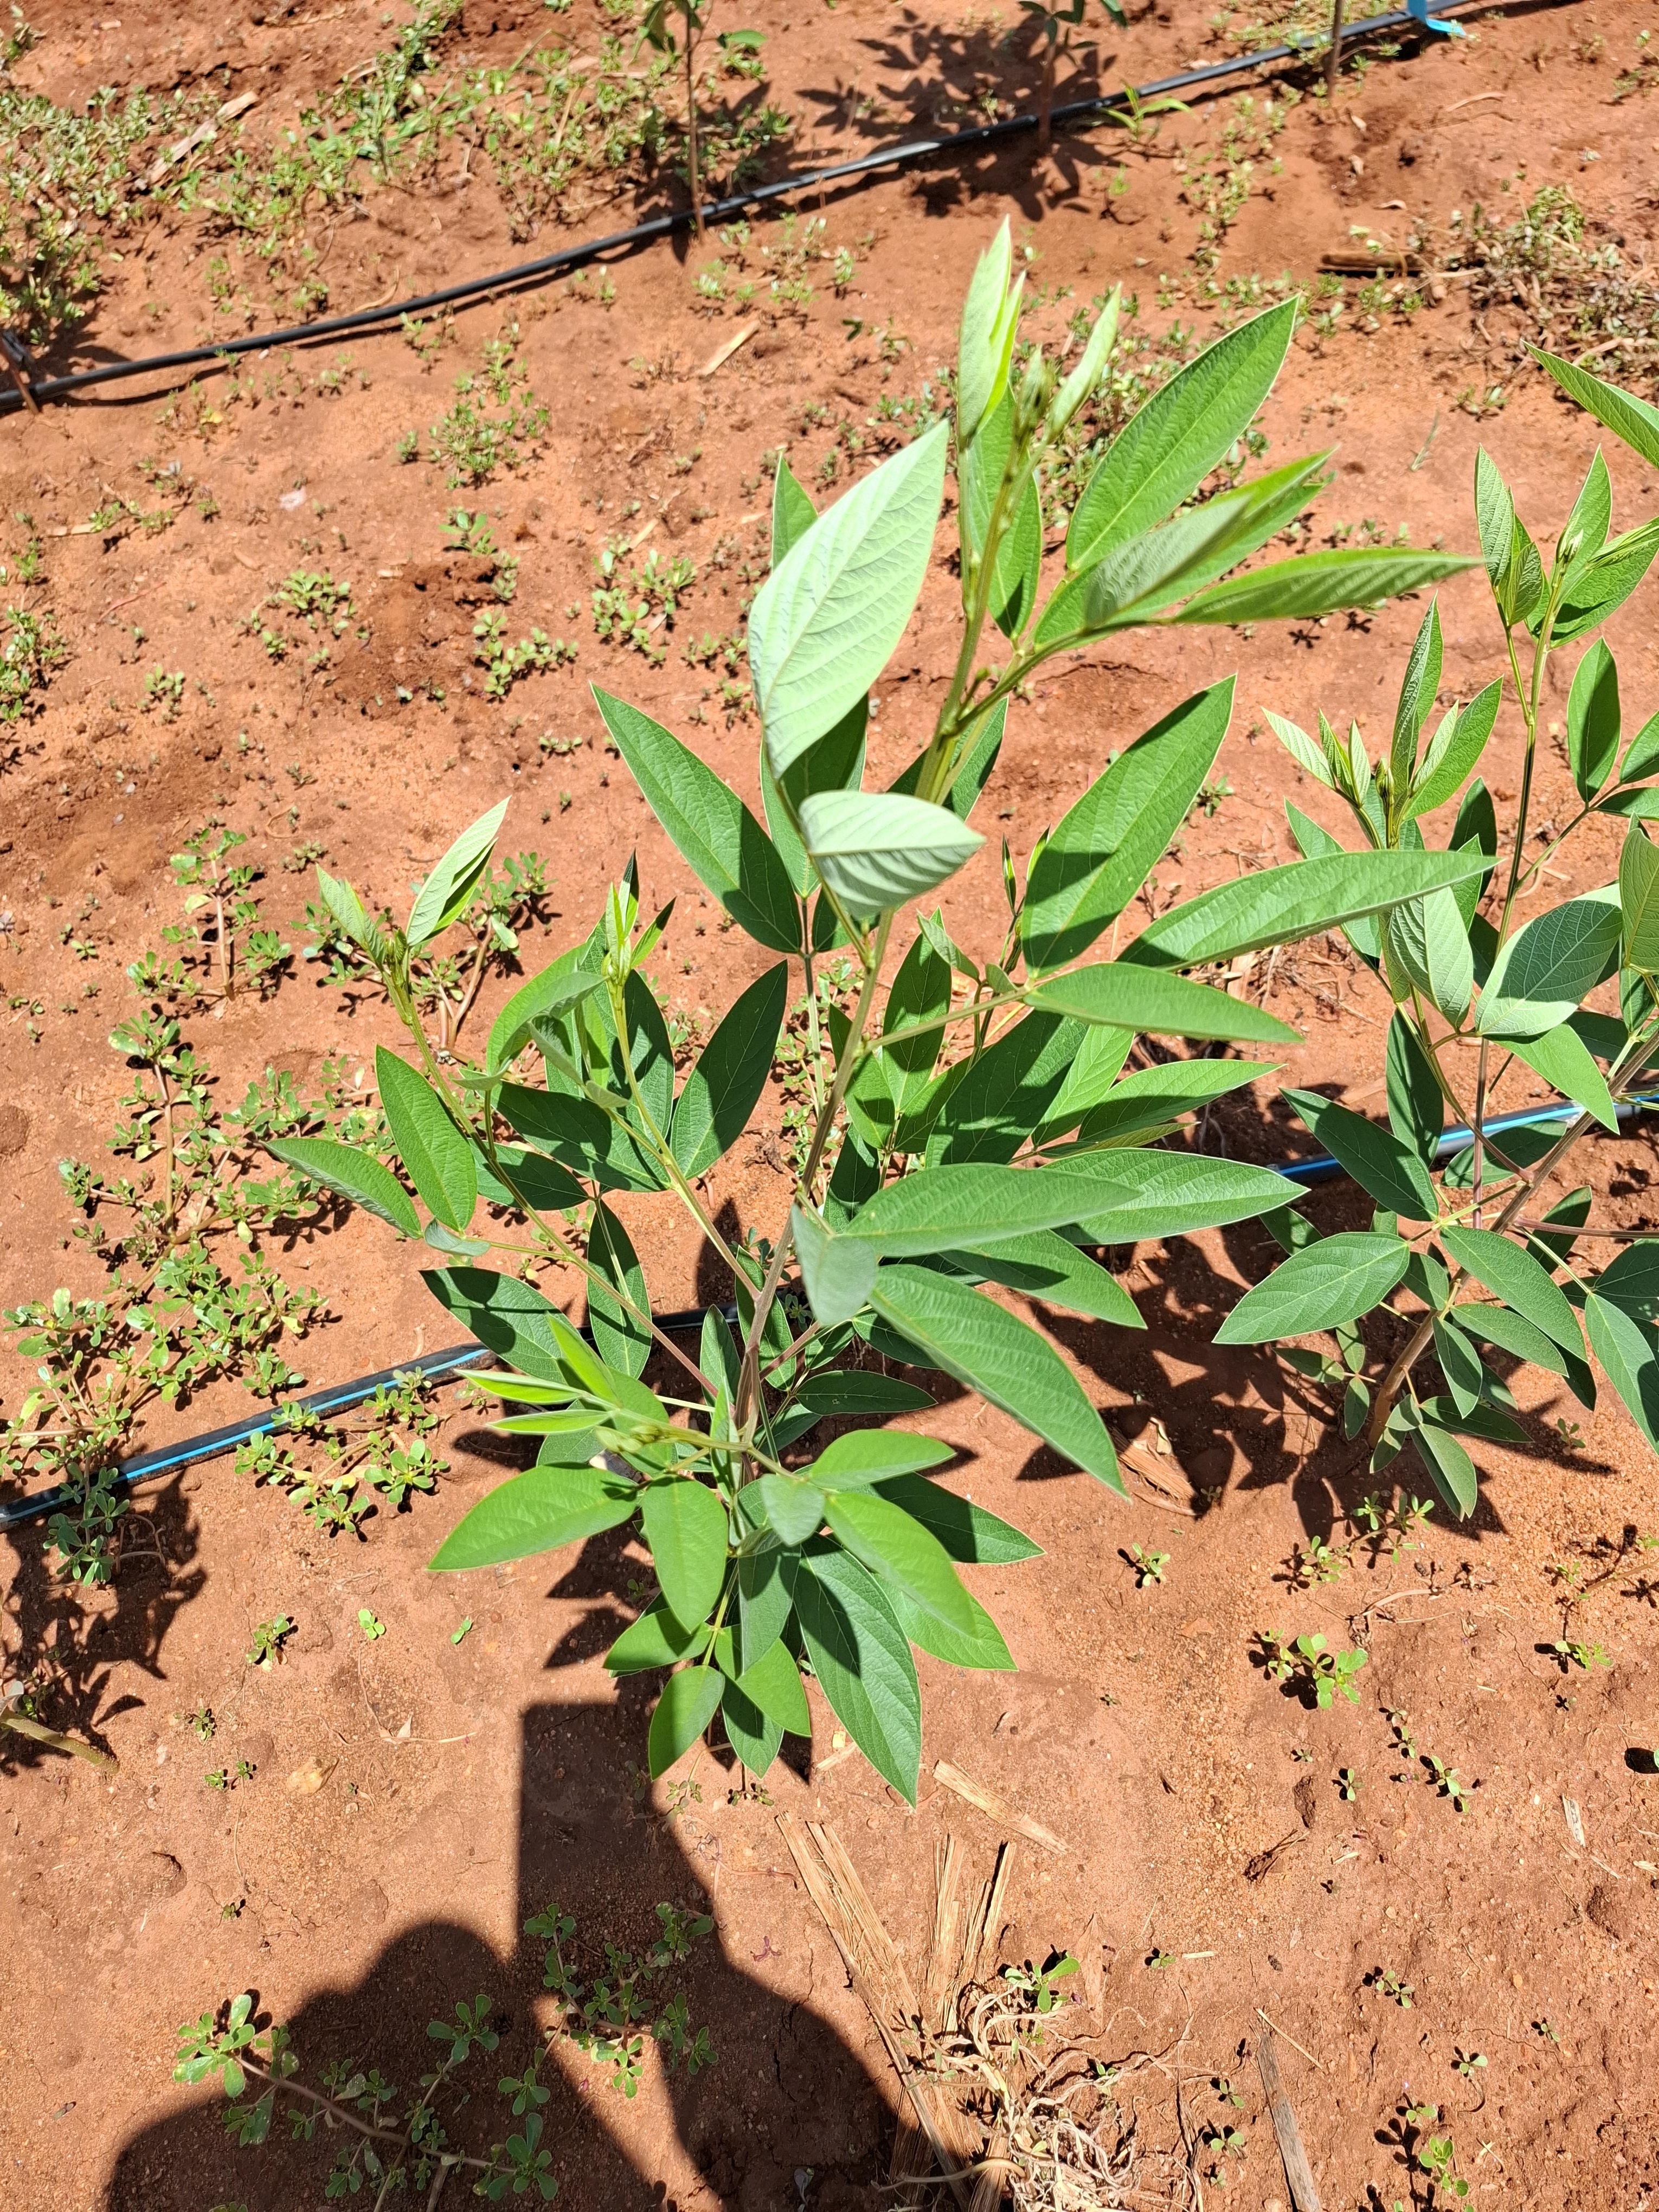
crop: pigeonpea
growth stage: flowering
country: Kenya
